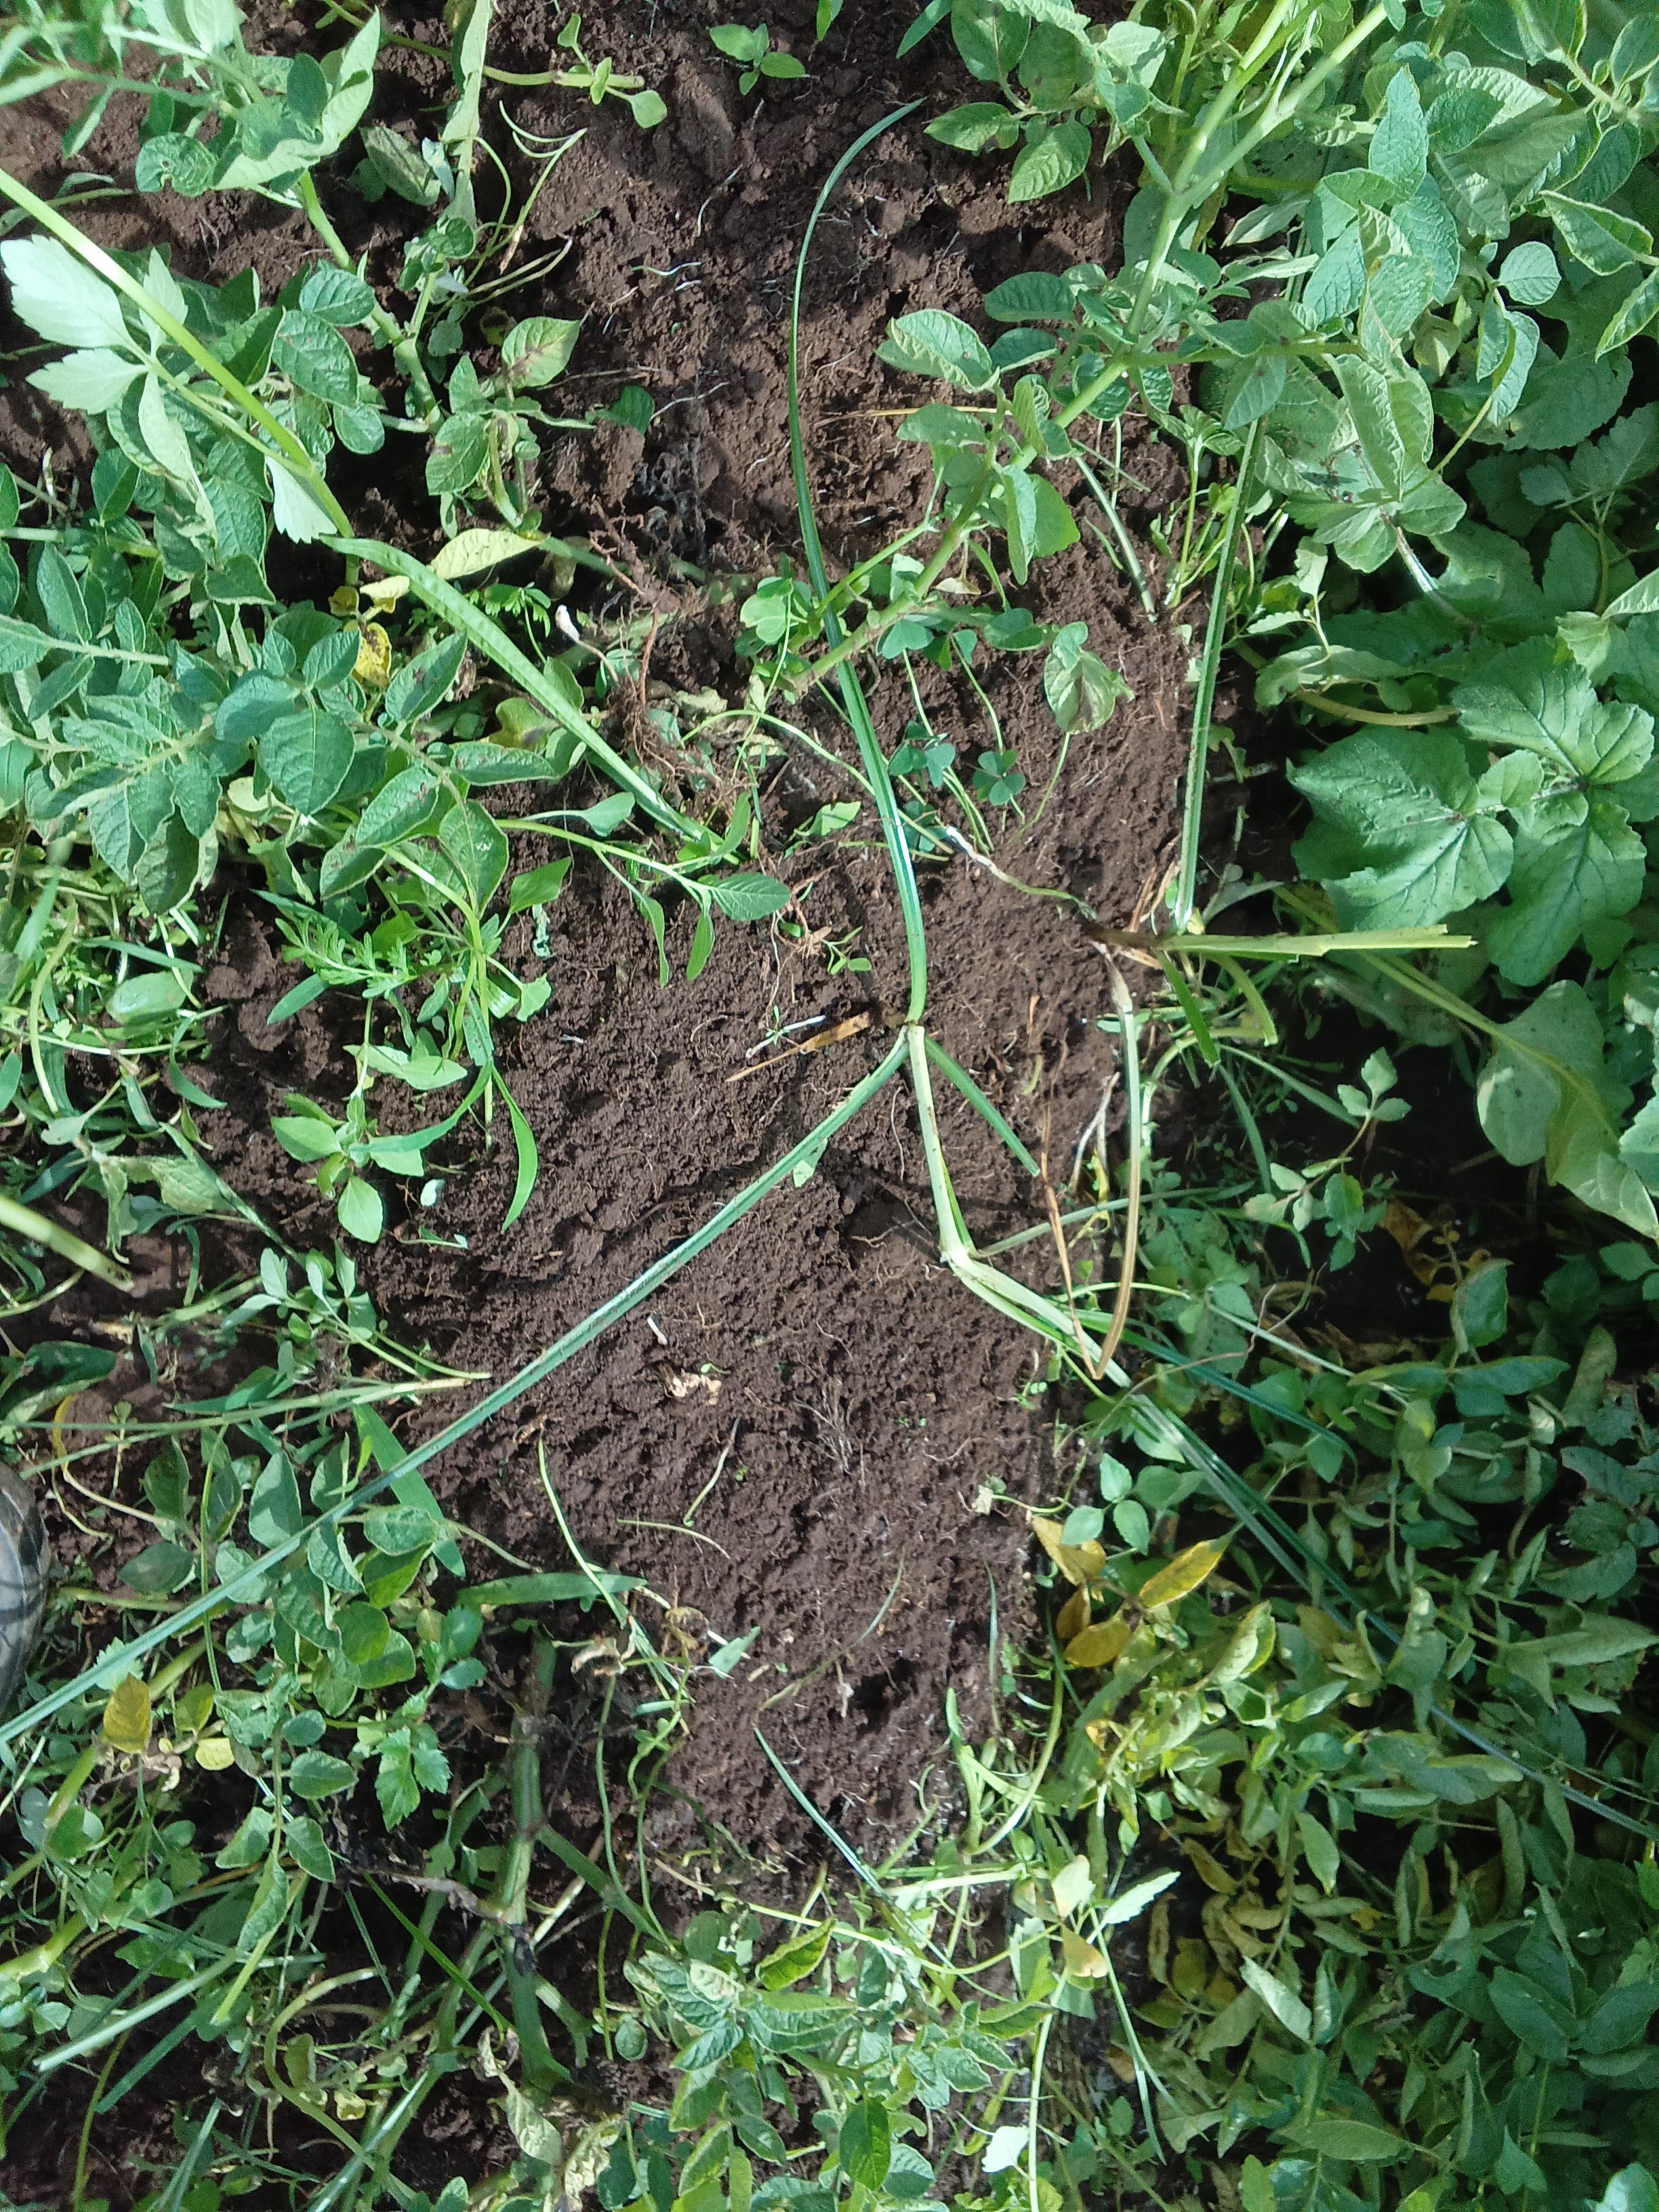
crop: potato
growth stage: vegetative
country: Kenya
